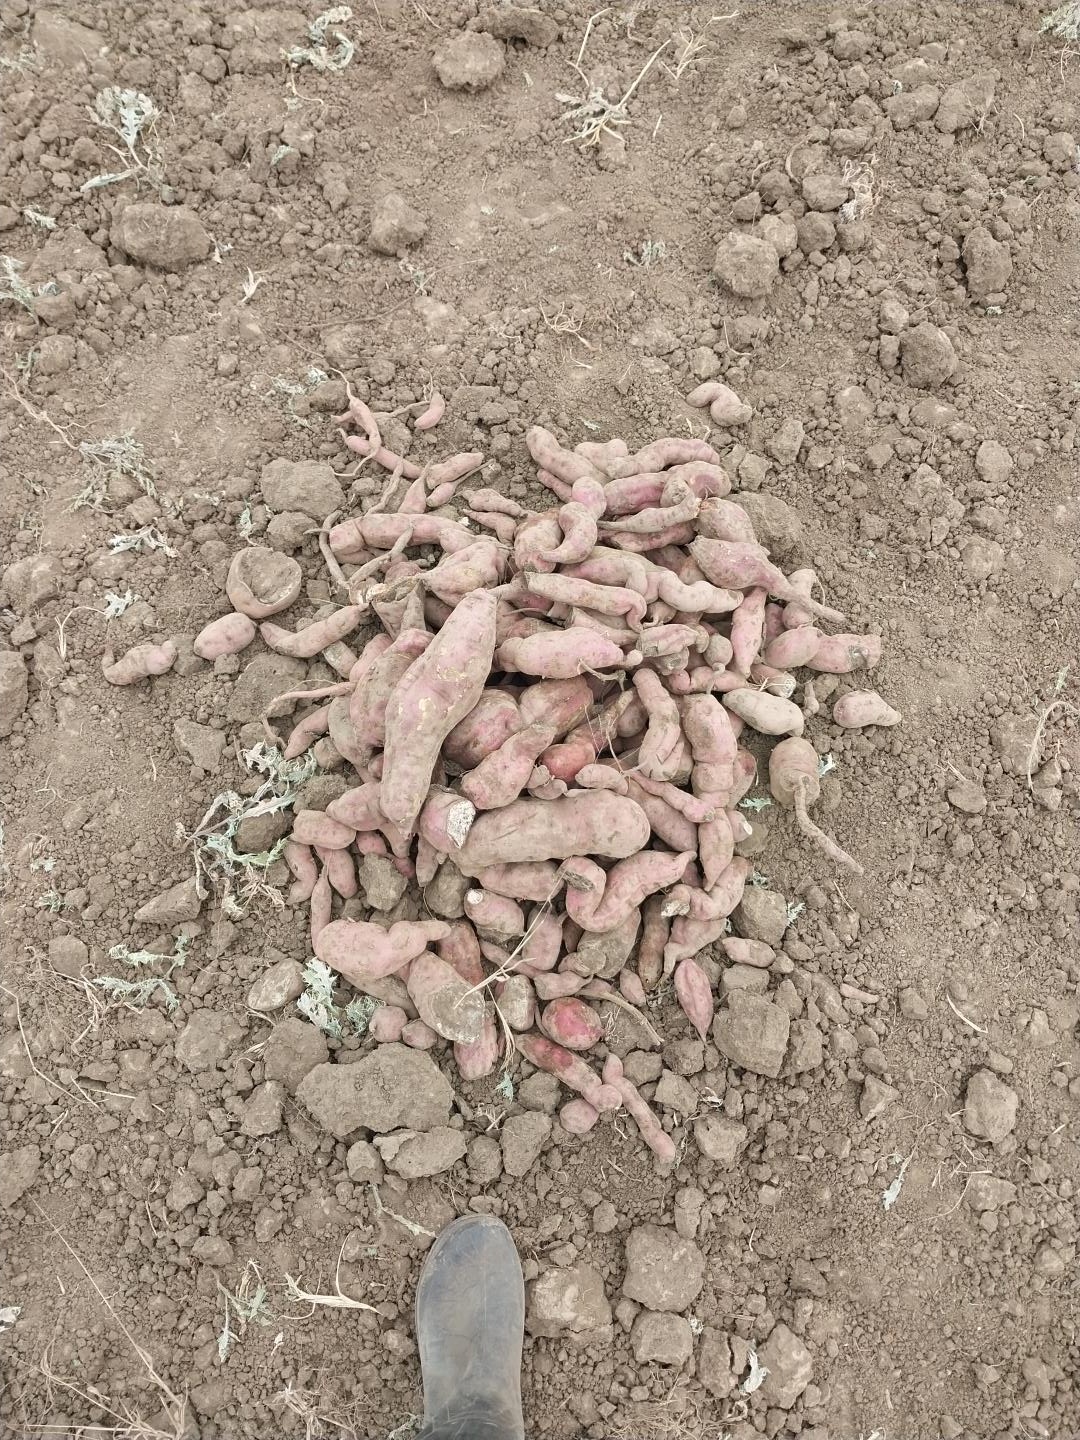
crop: sweet potato
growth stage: harvest maturity
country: Tanzania
